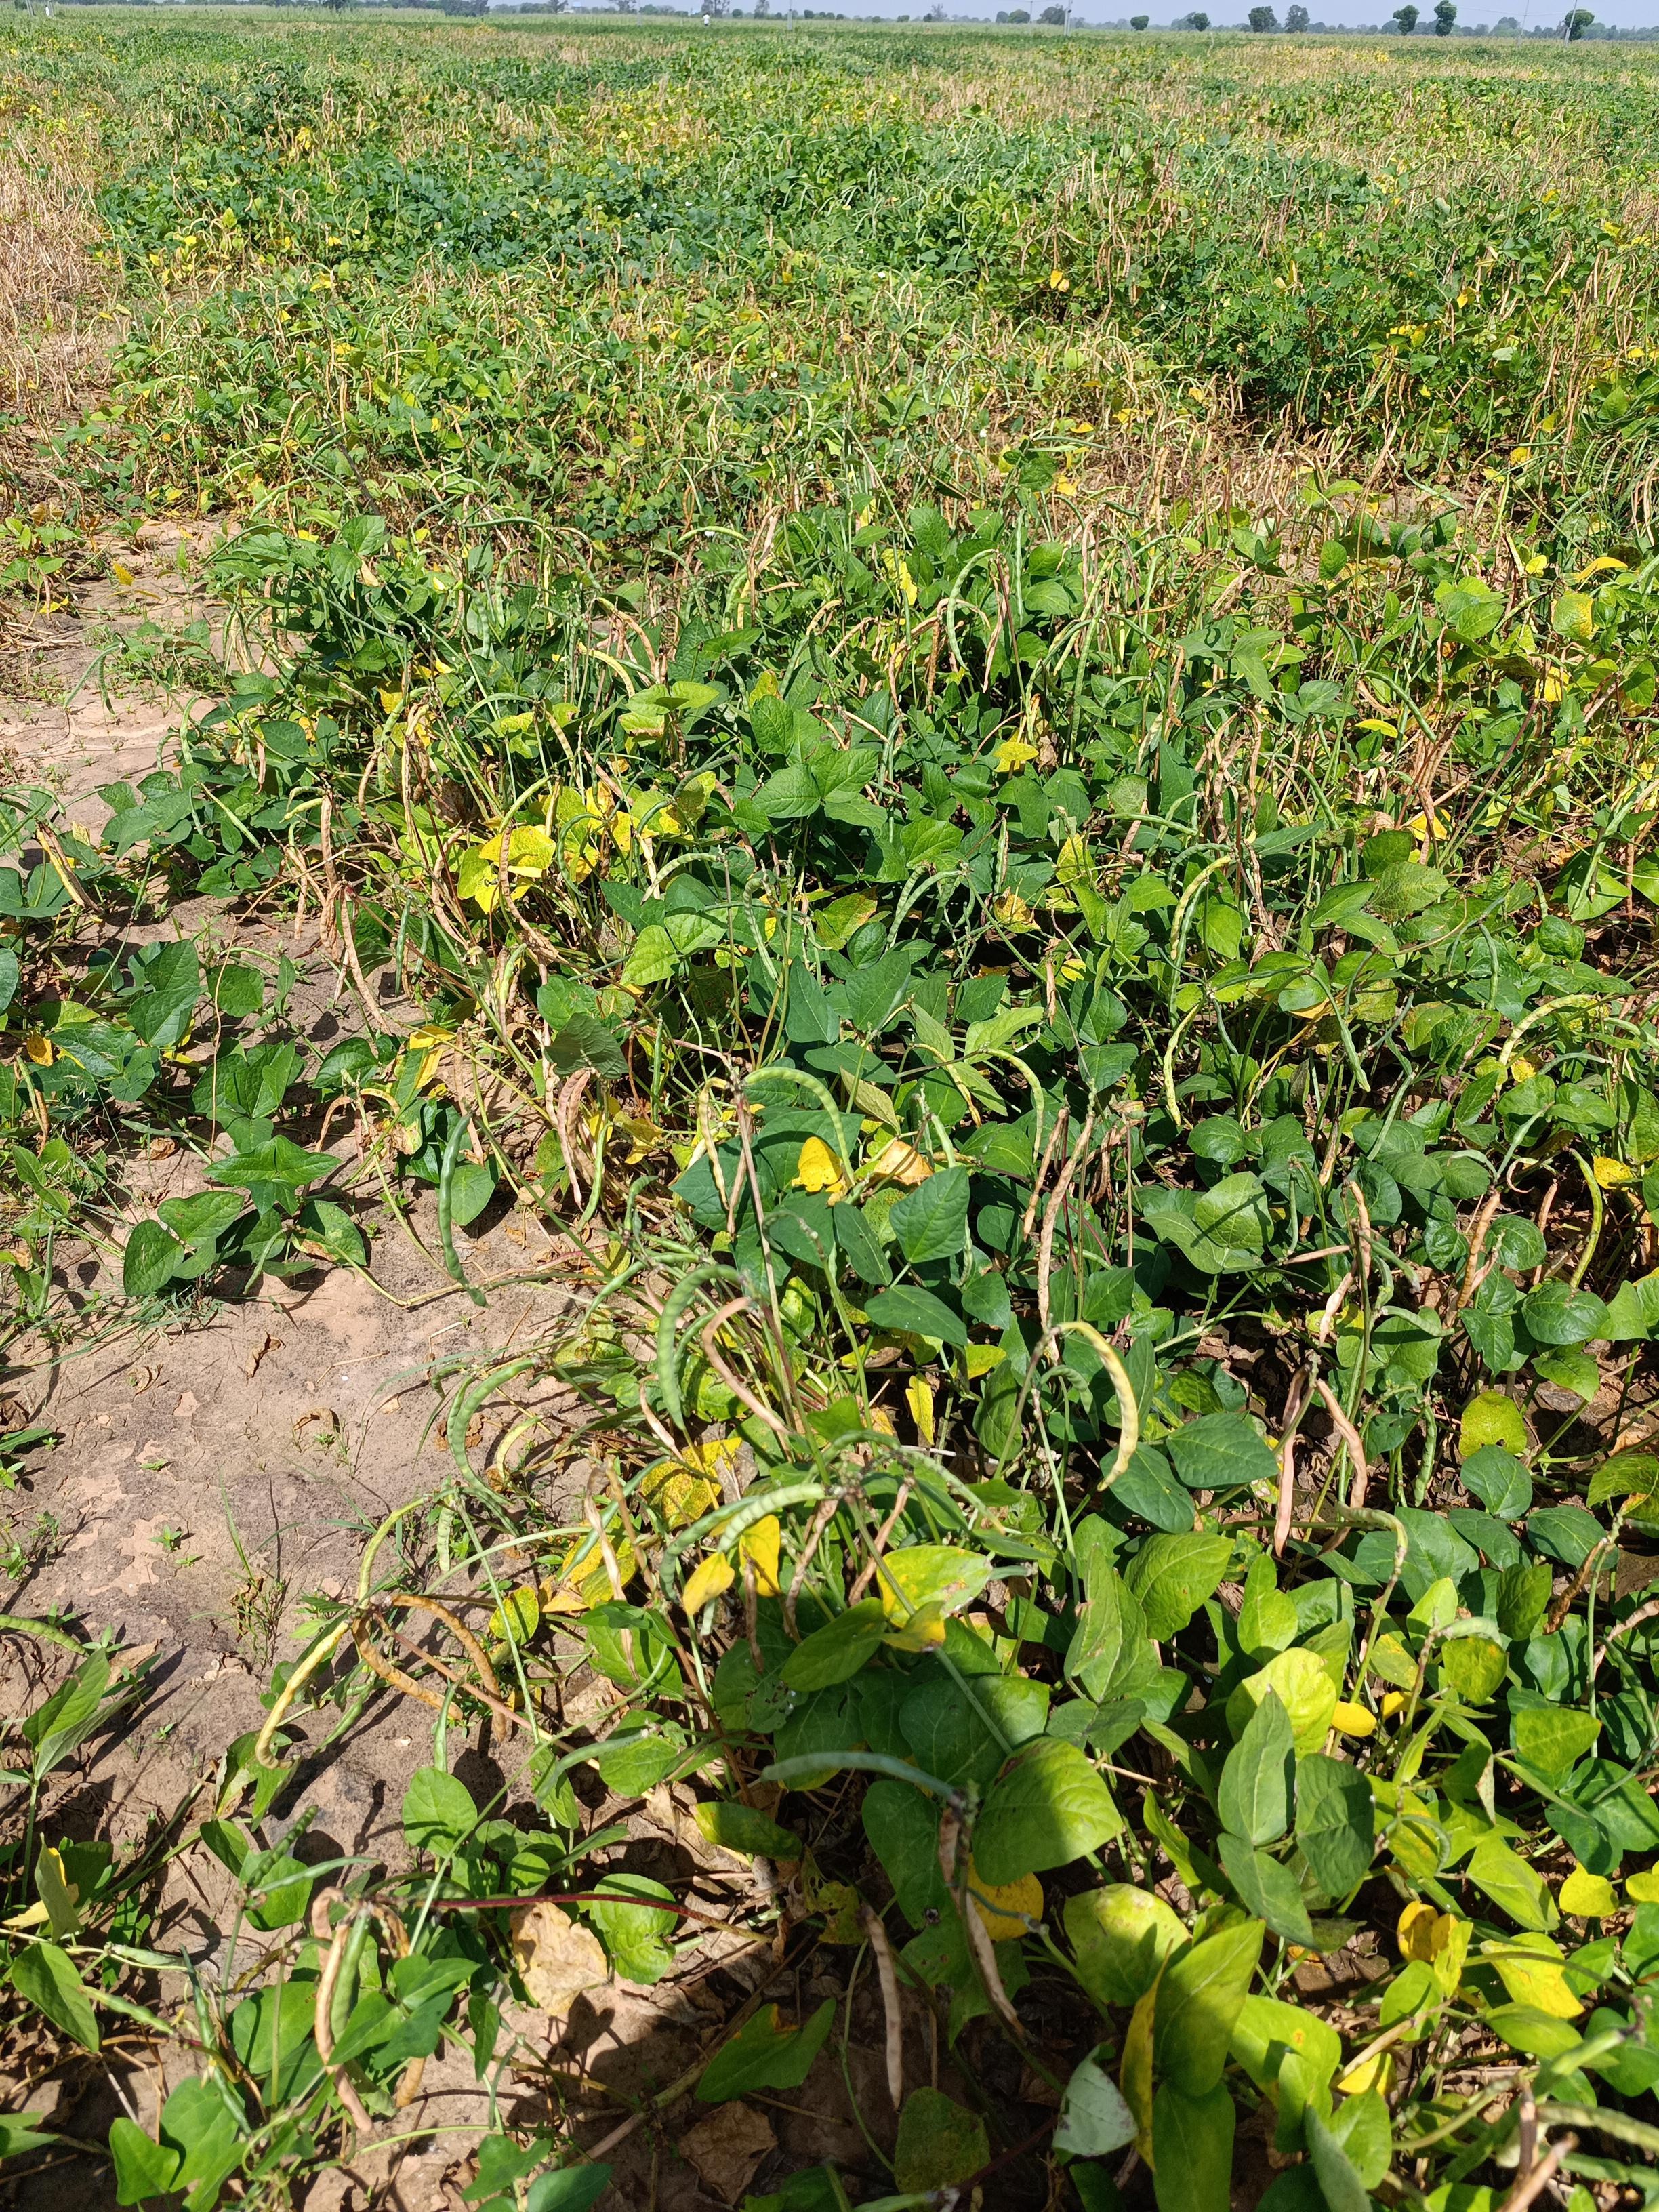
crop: cowpea
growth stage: maturity
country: Nigeria
